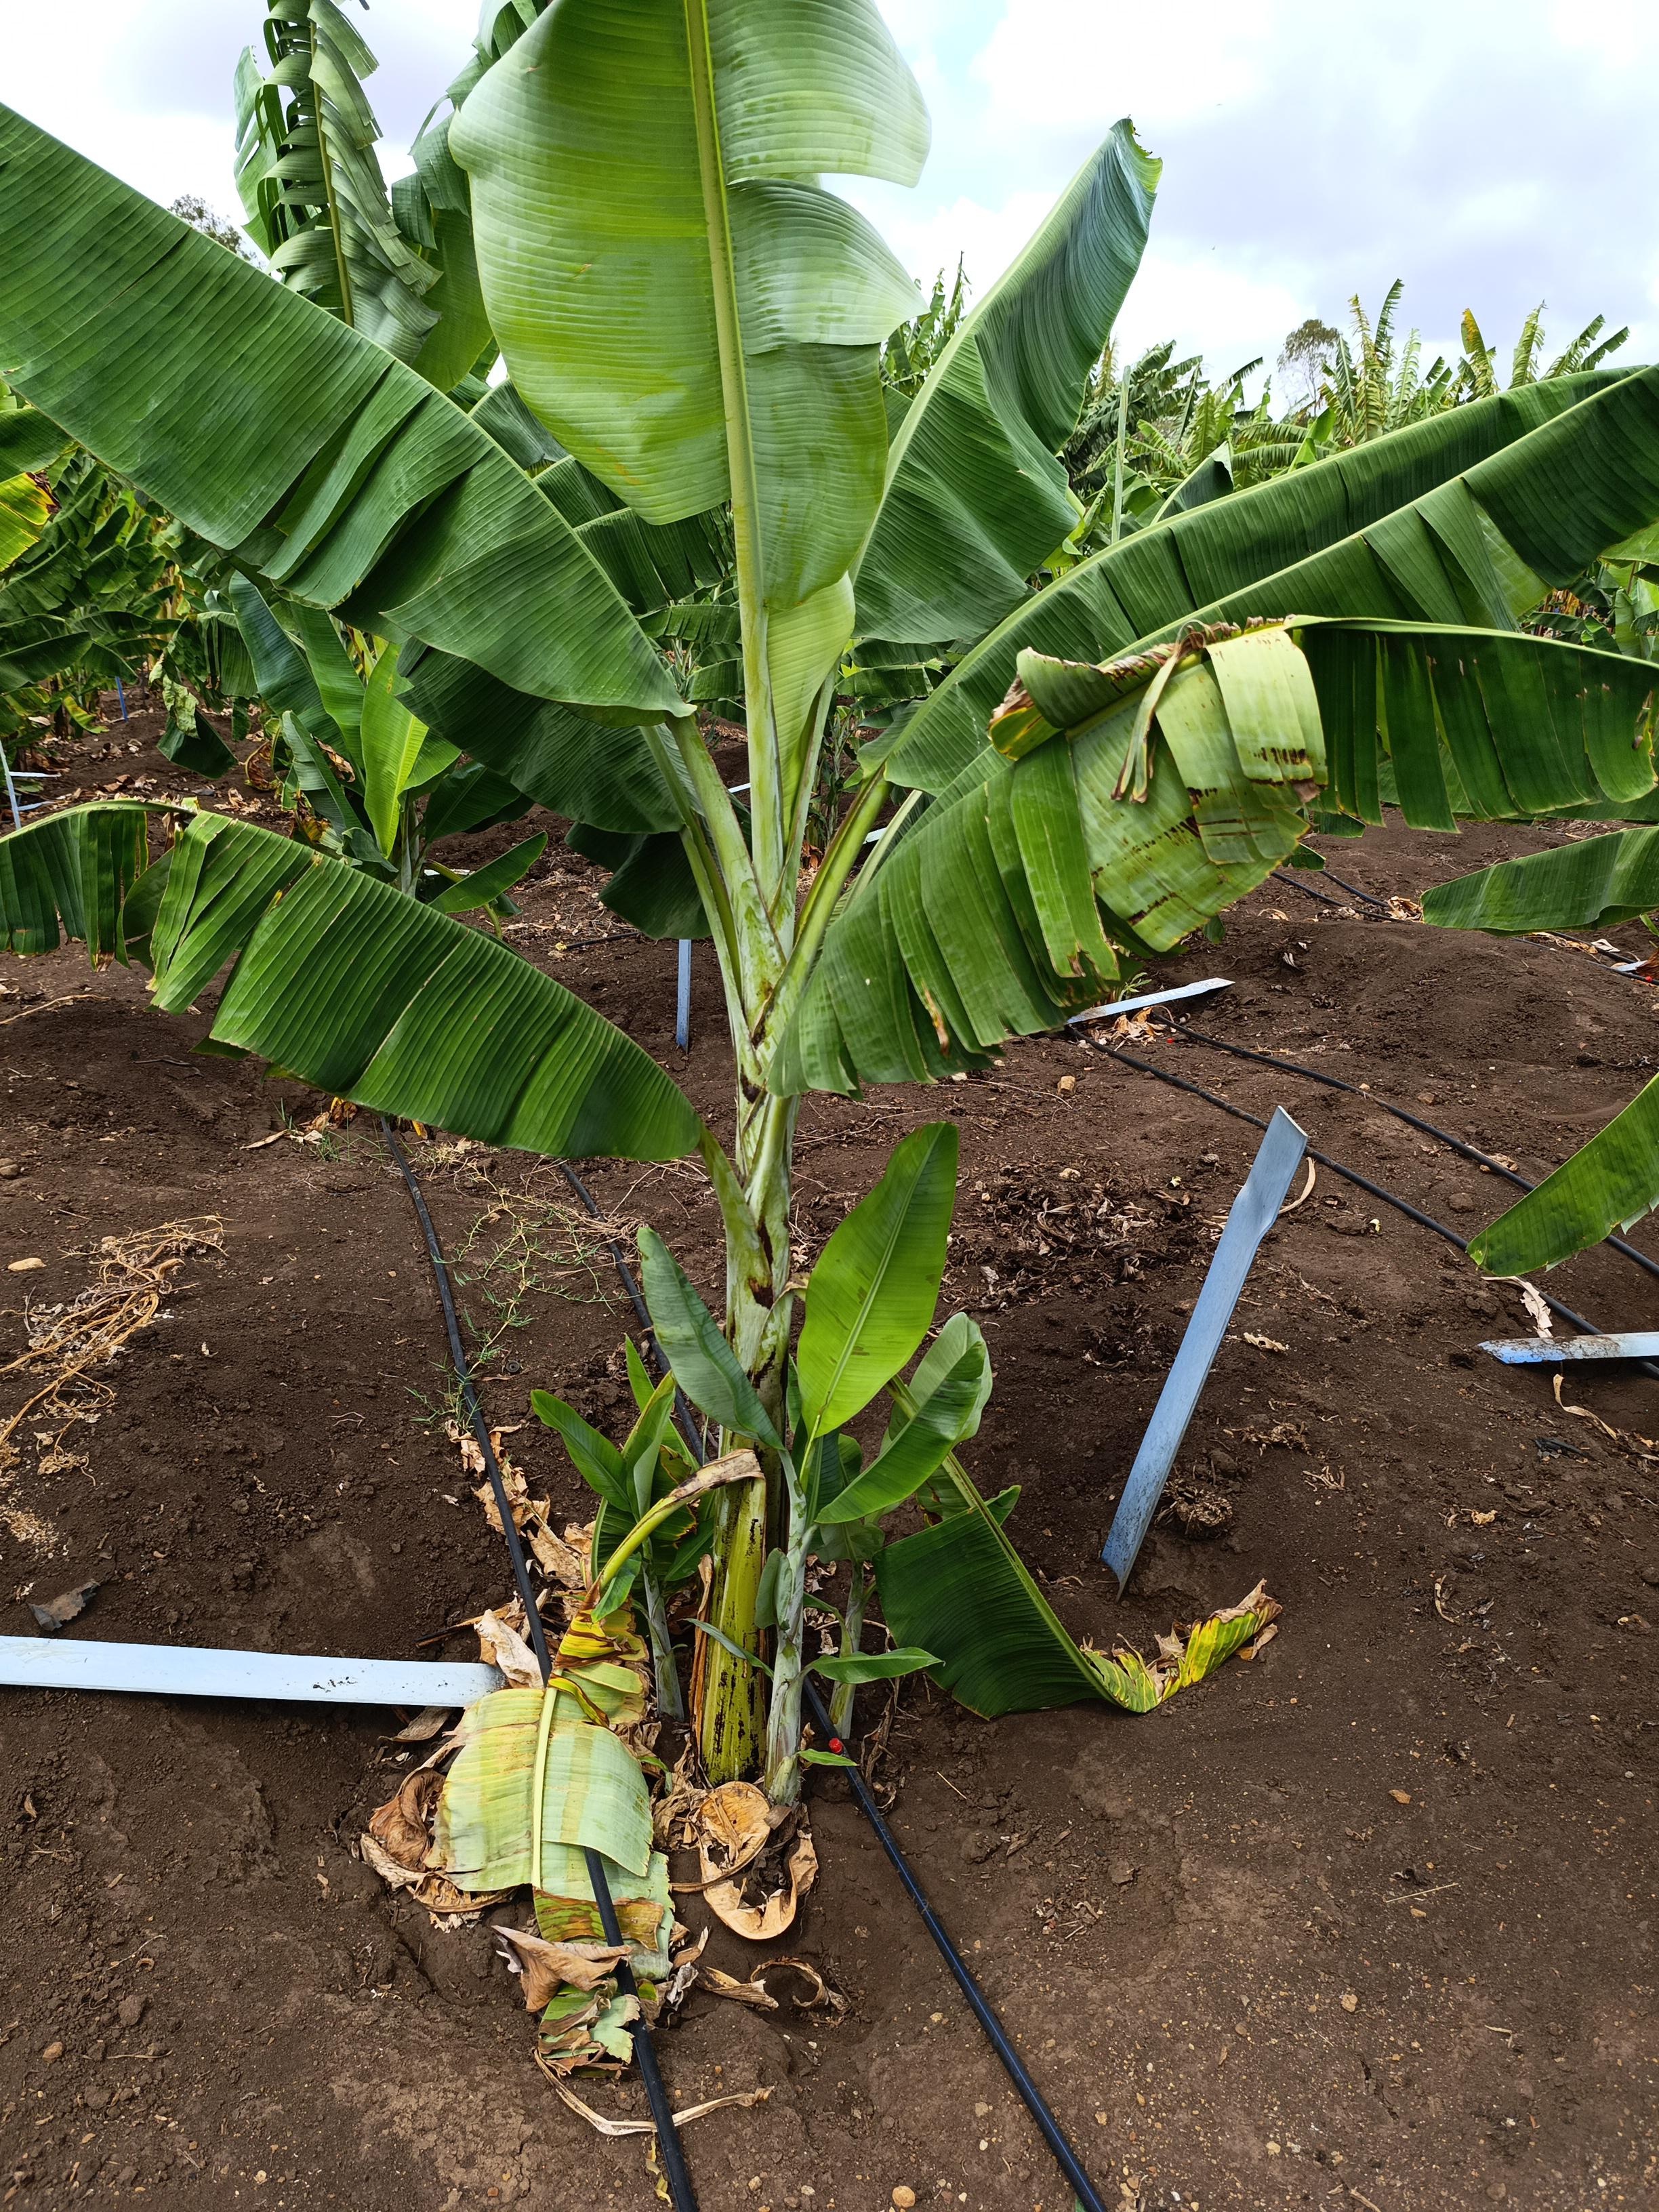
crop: banana
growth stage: vegetative
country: Tanzania
